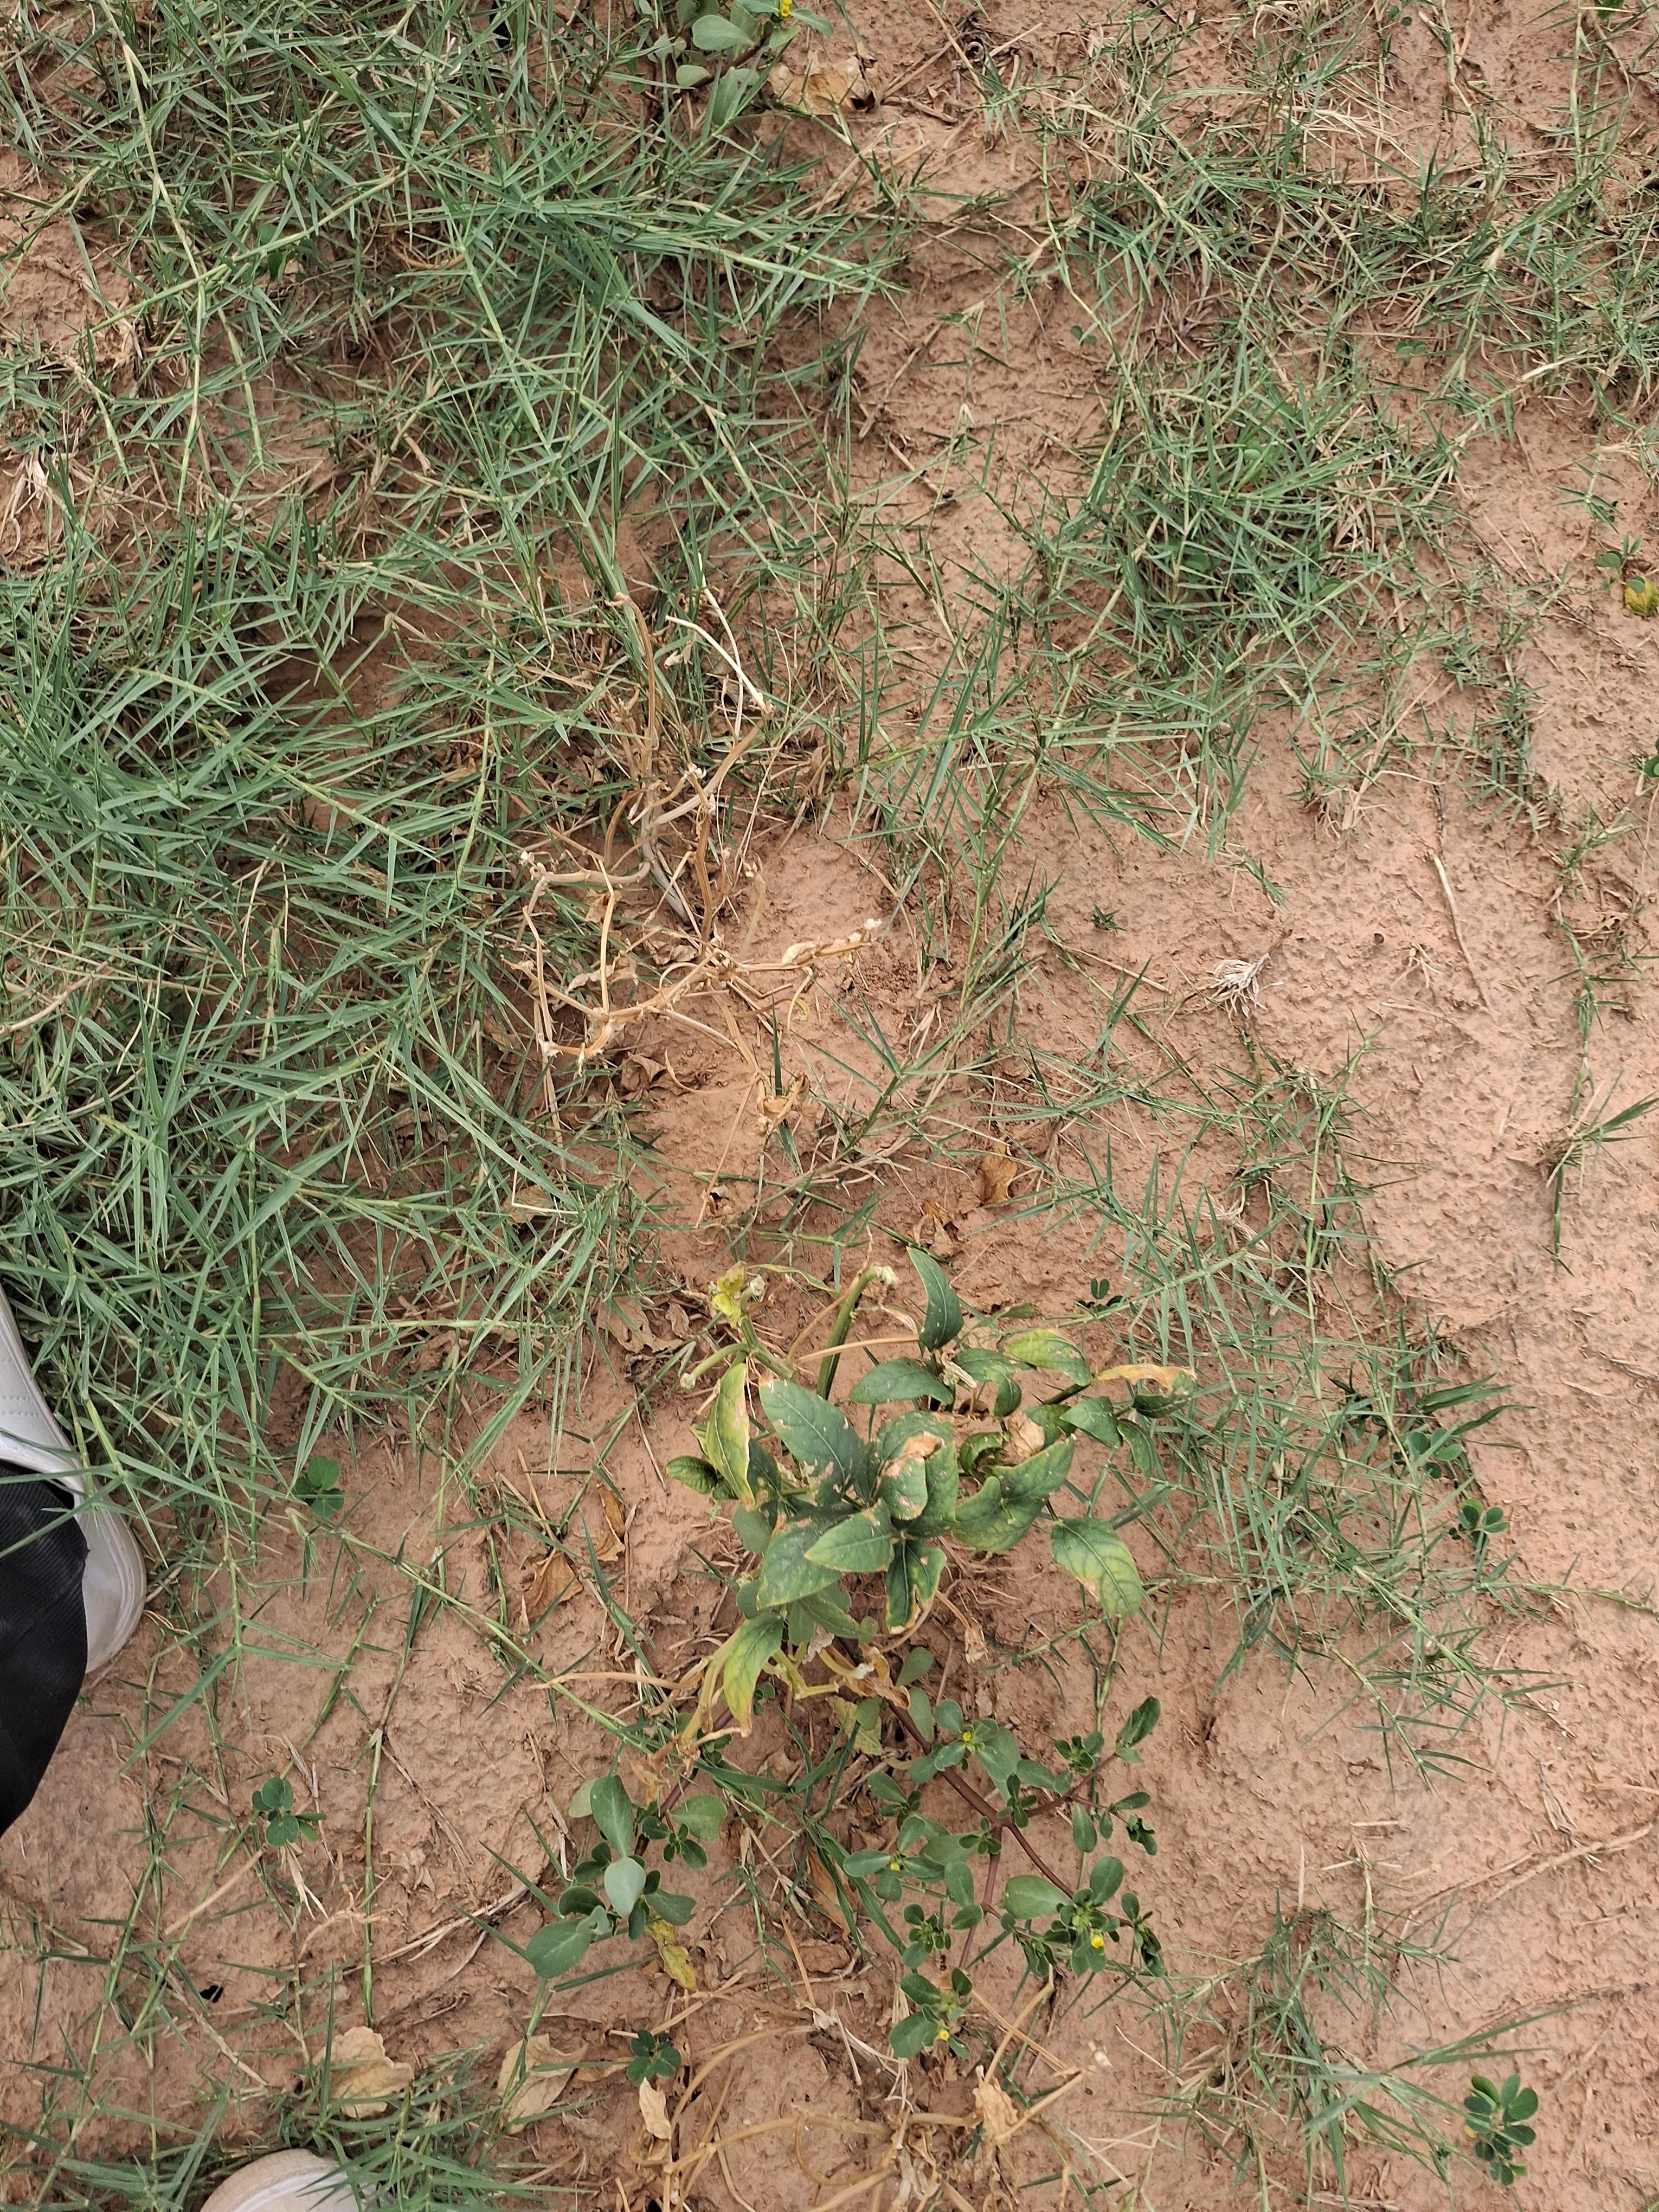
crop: cowpea
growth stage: harvest maturity
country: Nigeria
